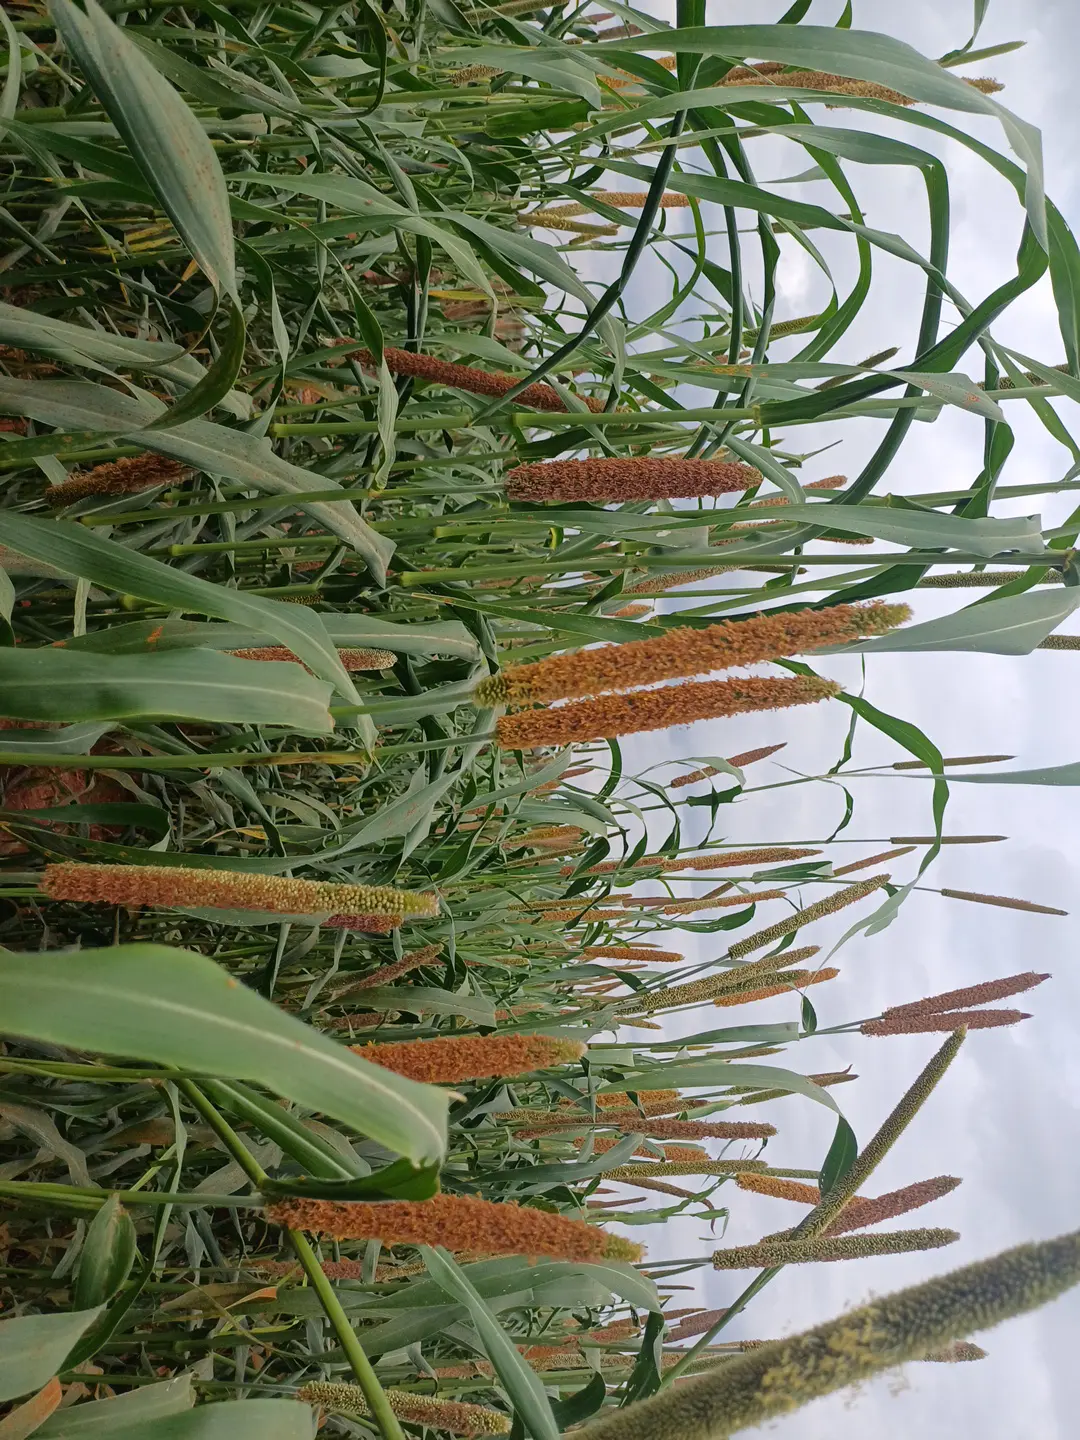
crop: pearl millet
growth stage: filling grain
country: Kenya
